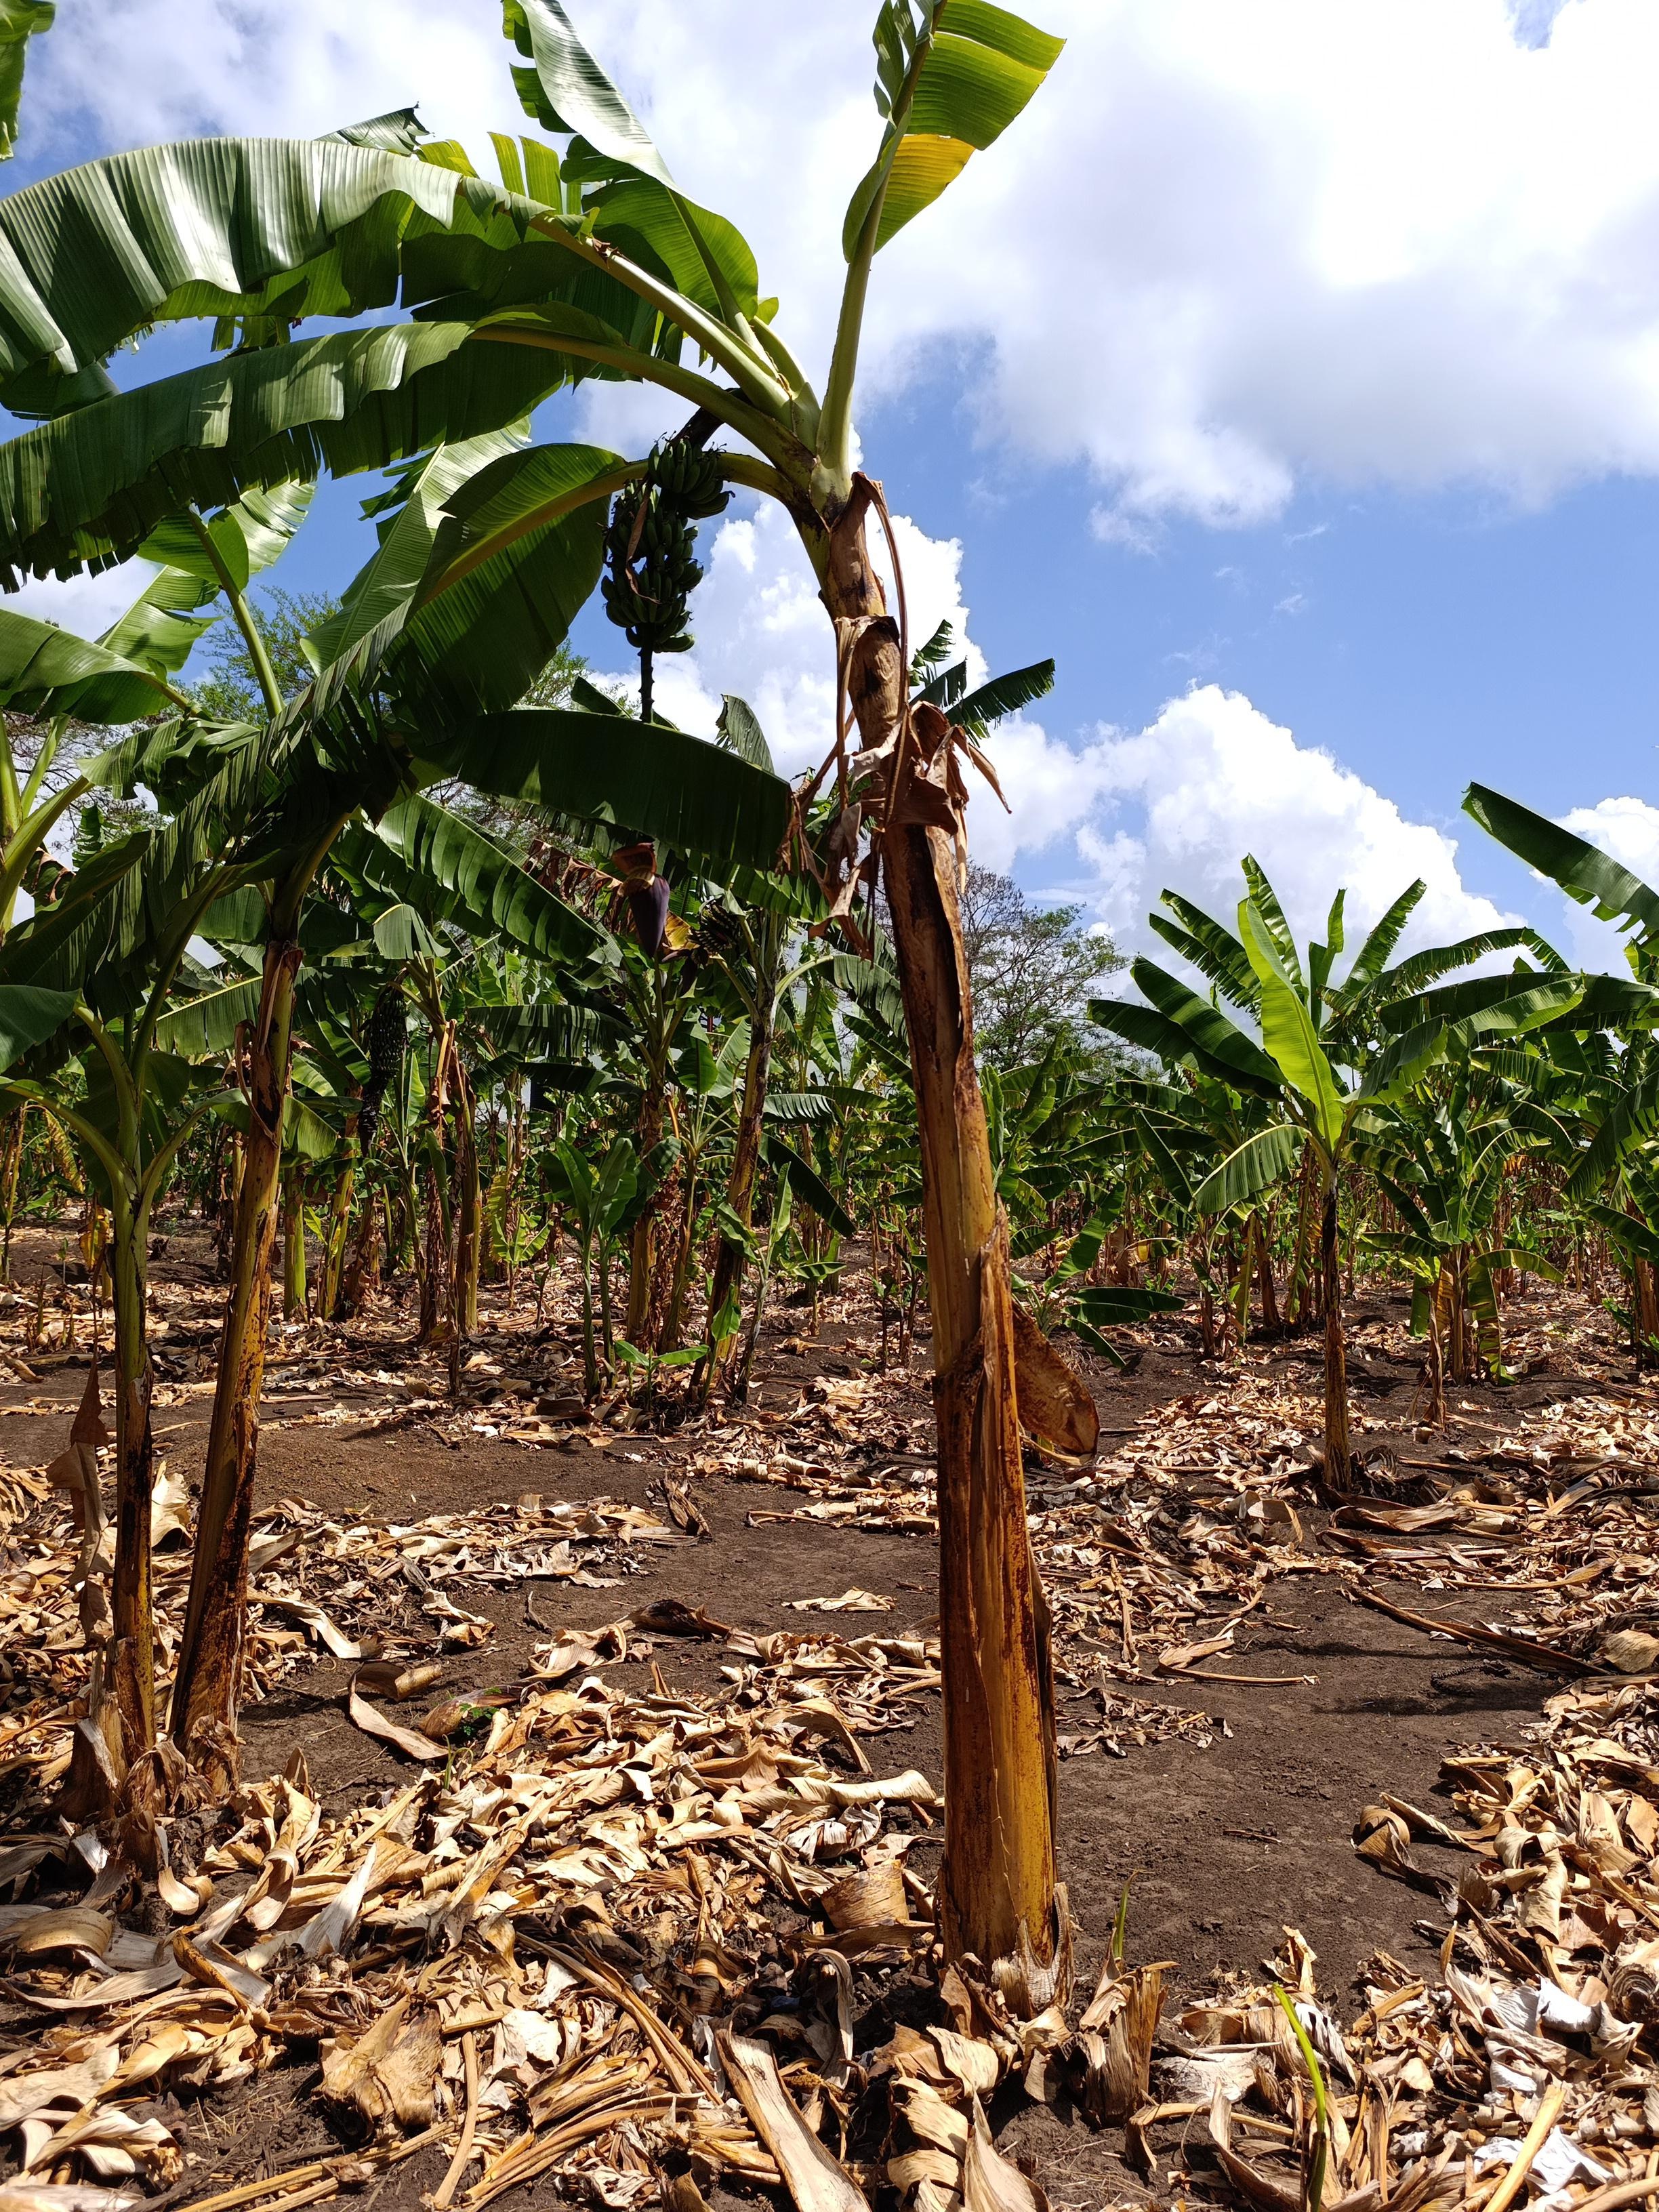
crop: banana
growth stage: development fruit
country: Tanzania
